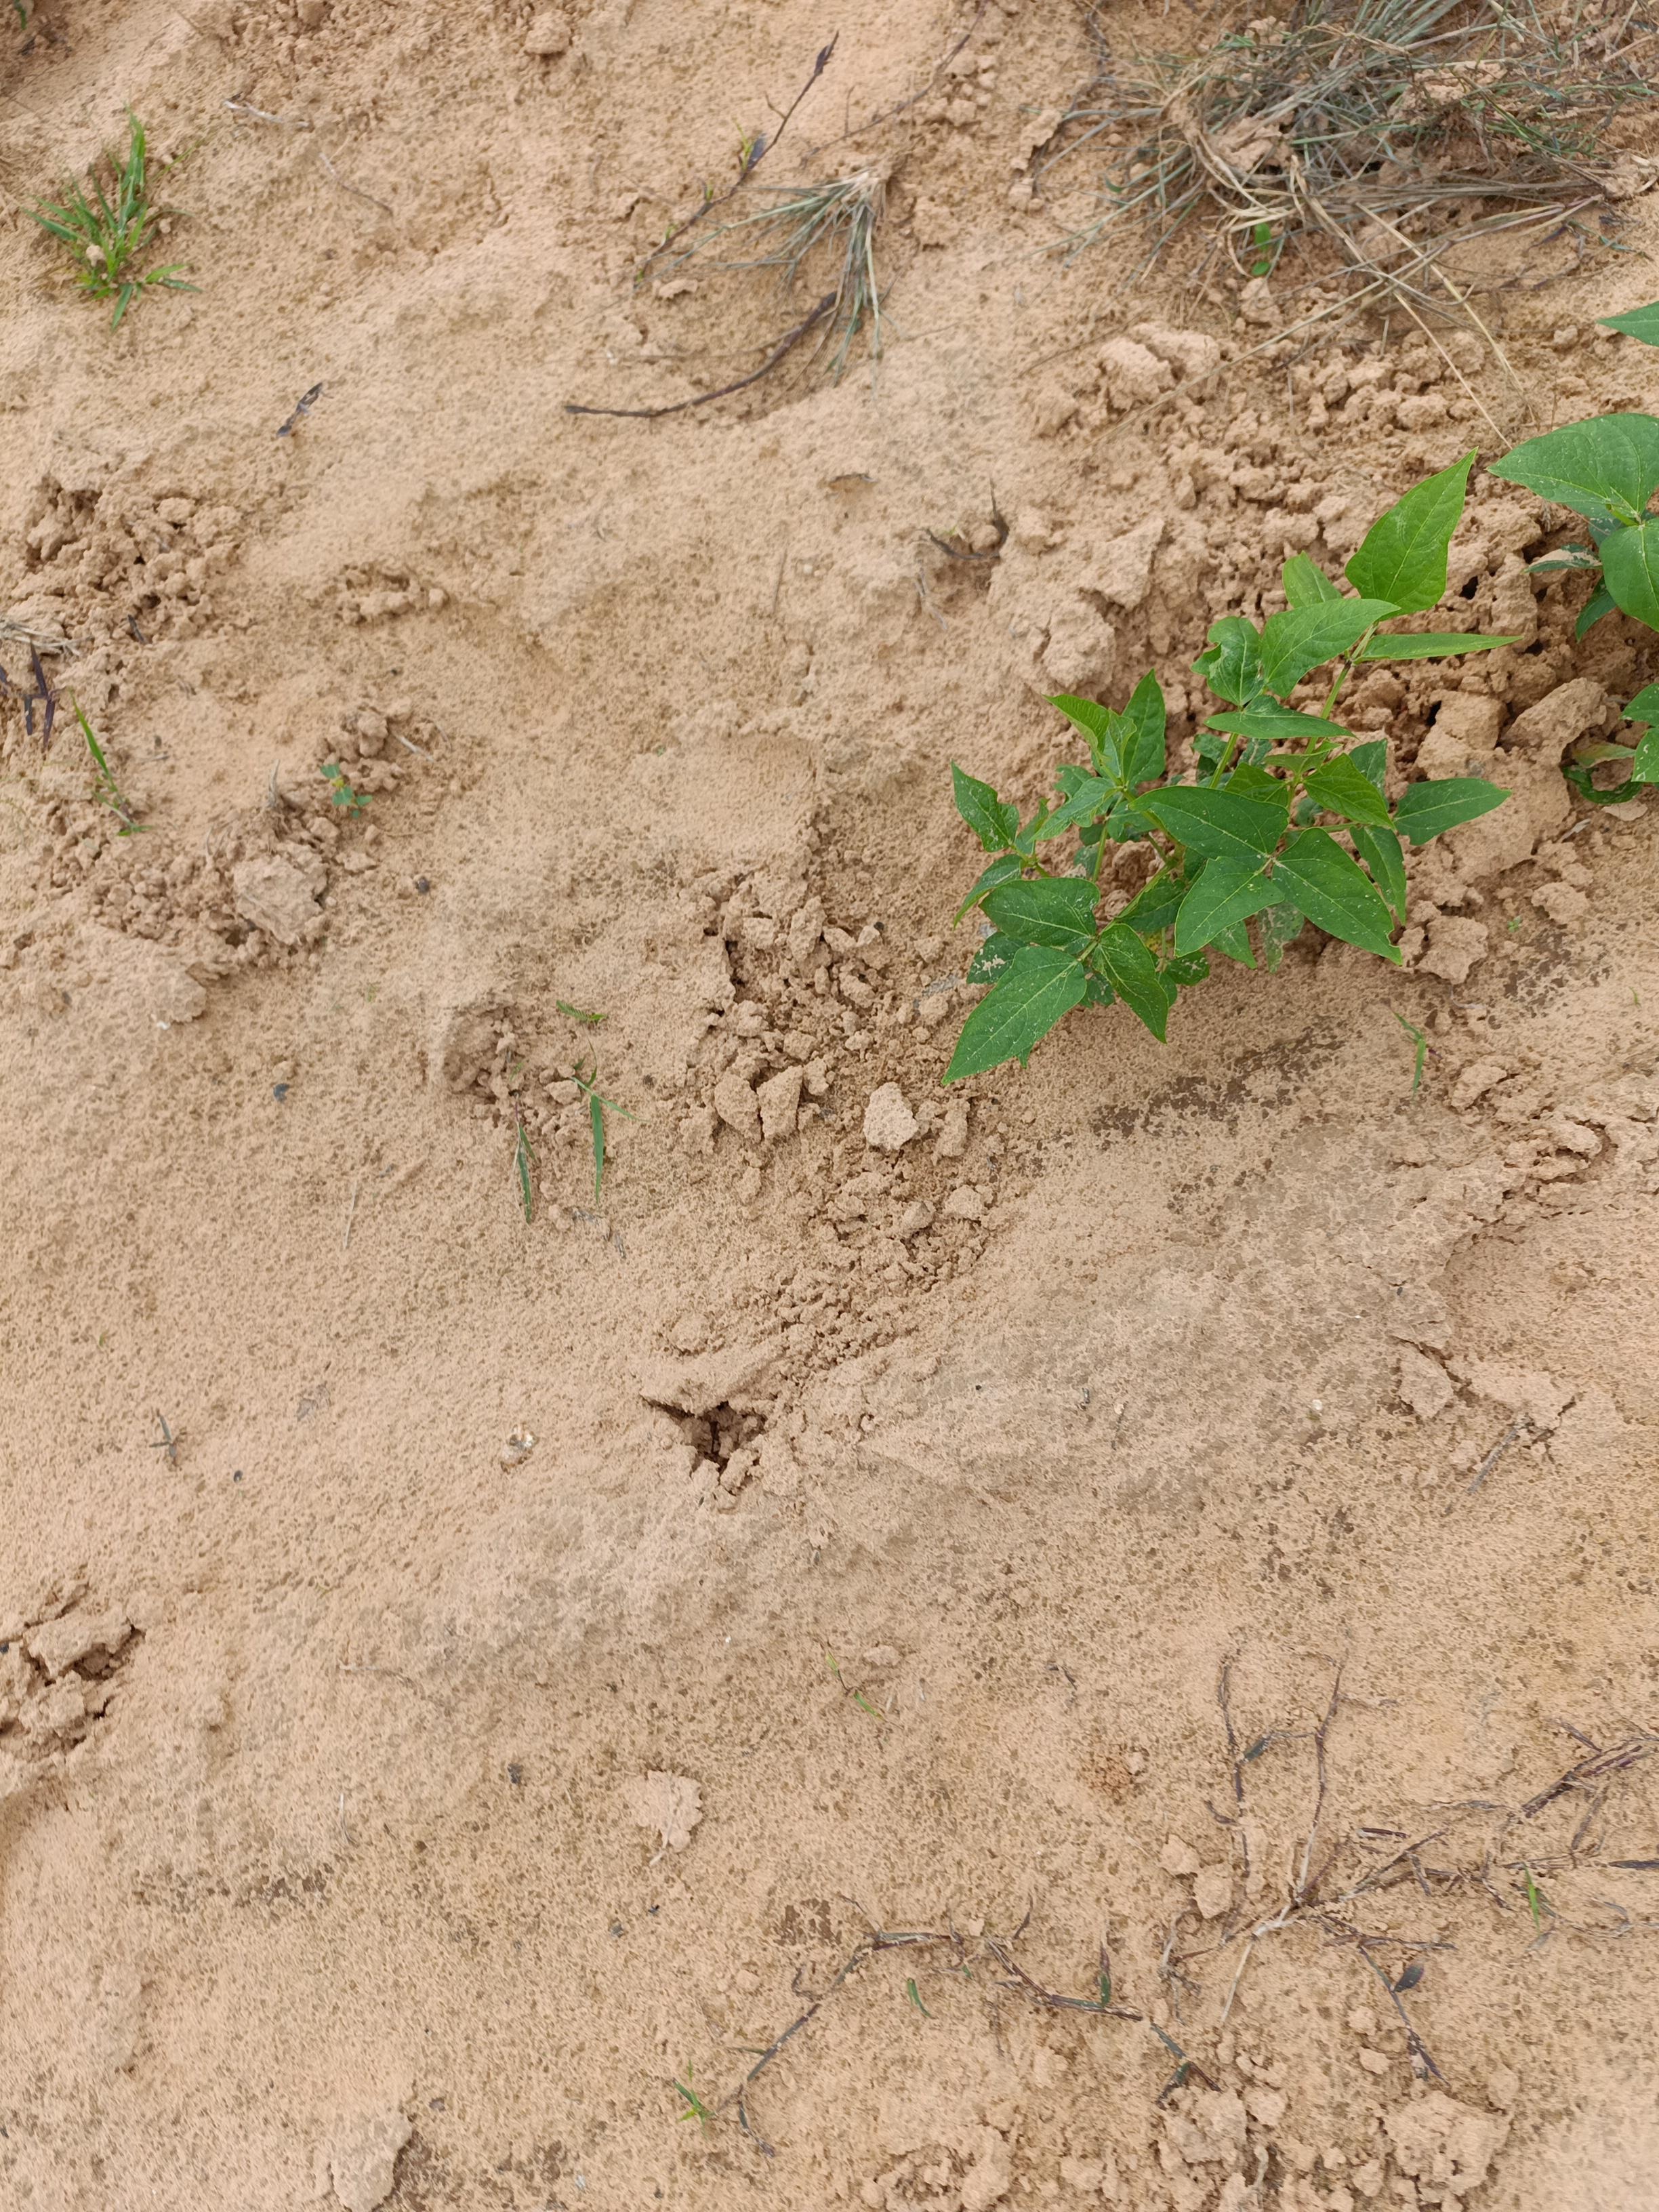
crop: cowpea
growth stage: emergence
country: Nigeria
